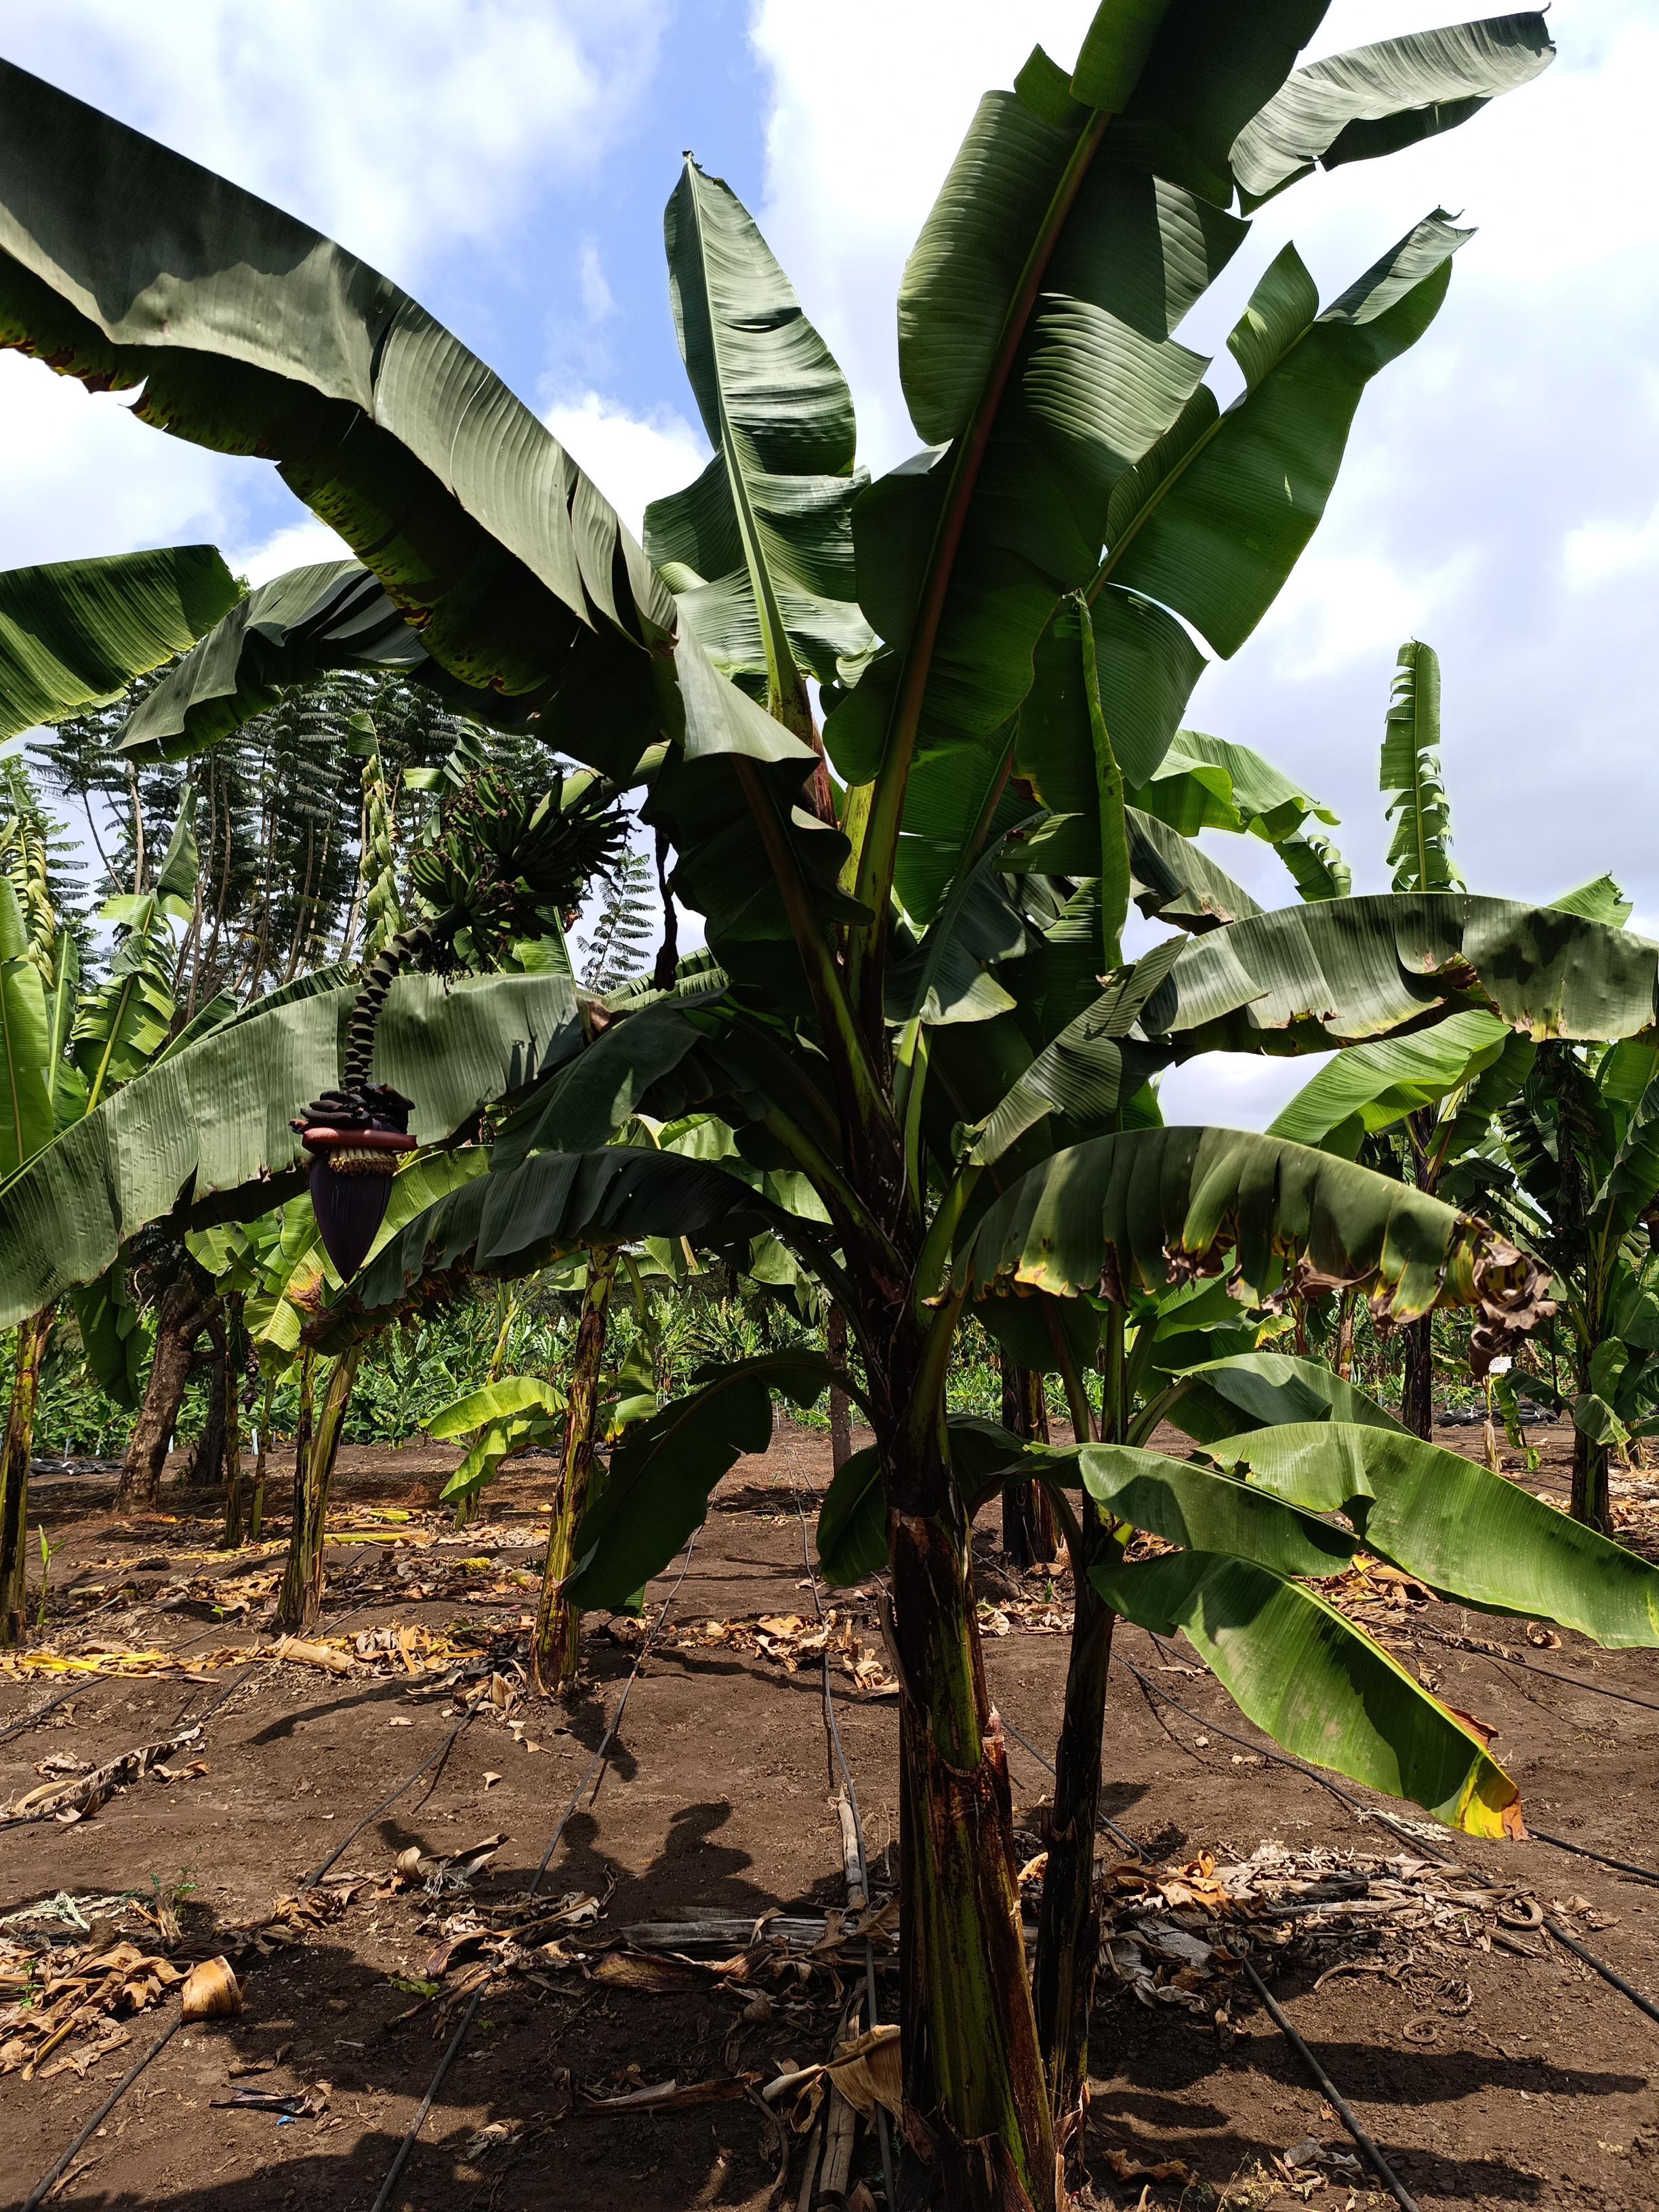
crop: banana
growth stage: development fruit
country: Tanzania
